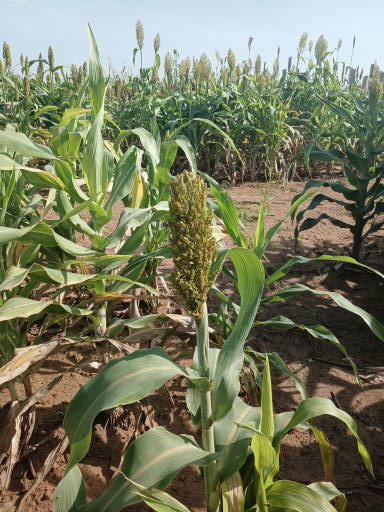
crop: sorghum
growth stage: filling grain
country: Senegal
